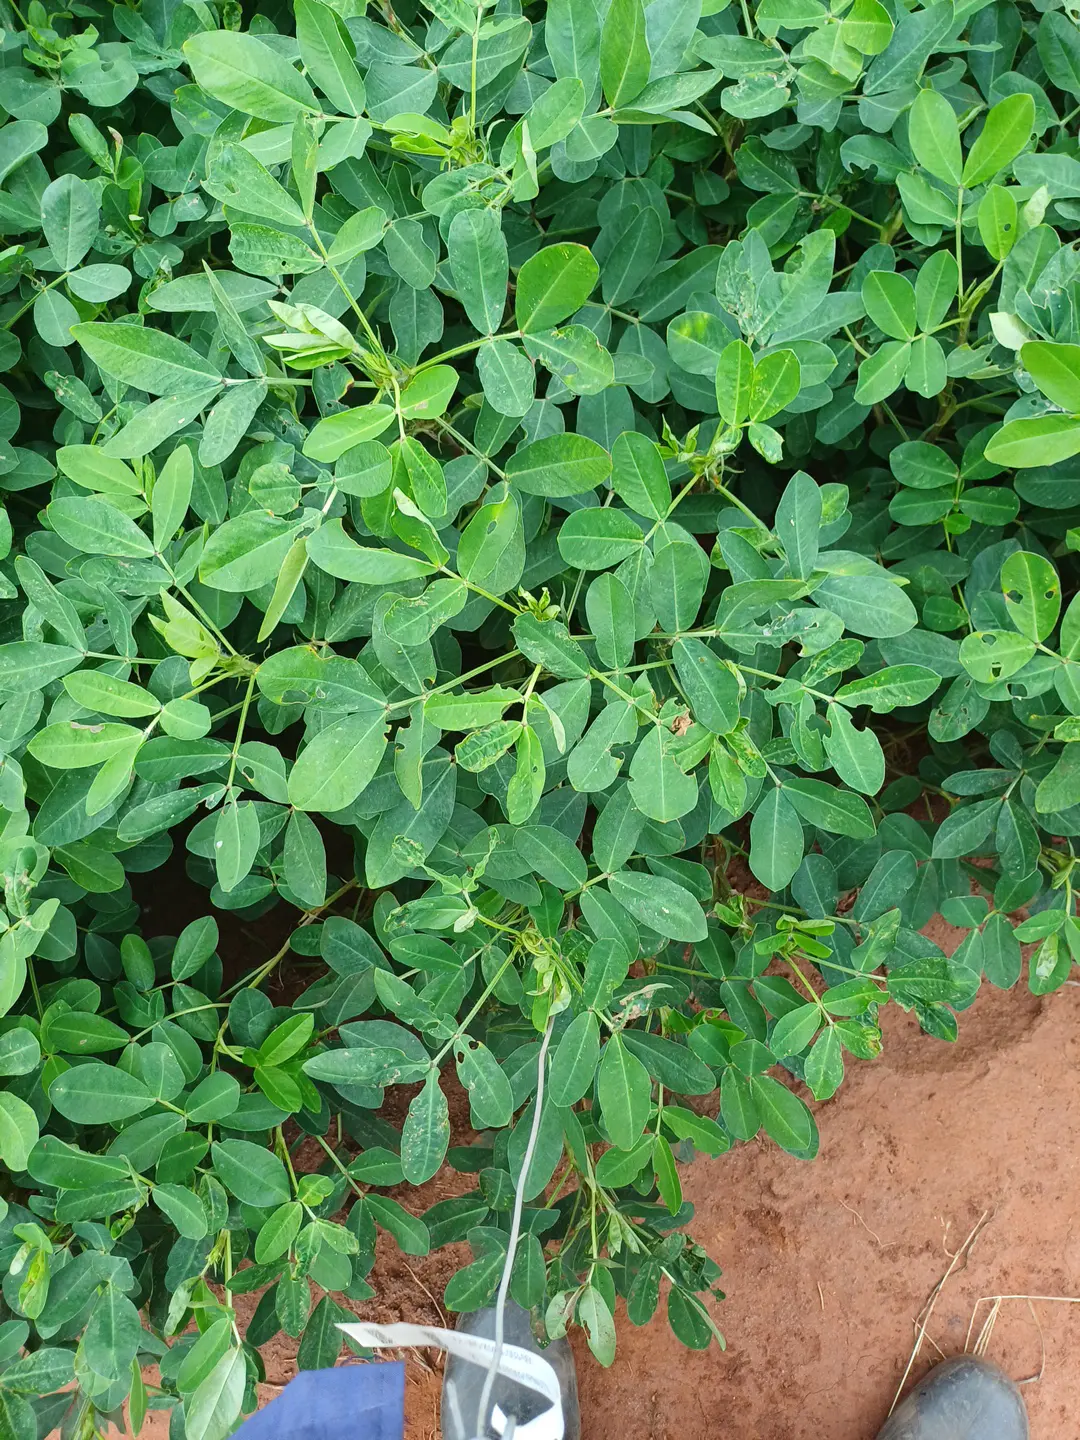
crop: groundnut
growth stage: pegging
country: Kenya
